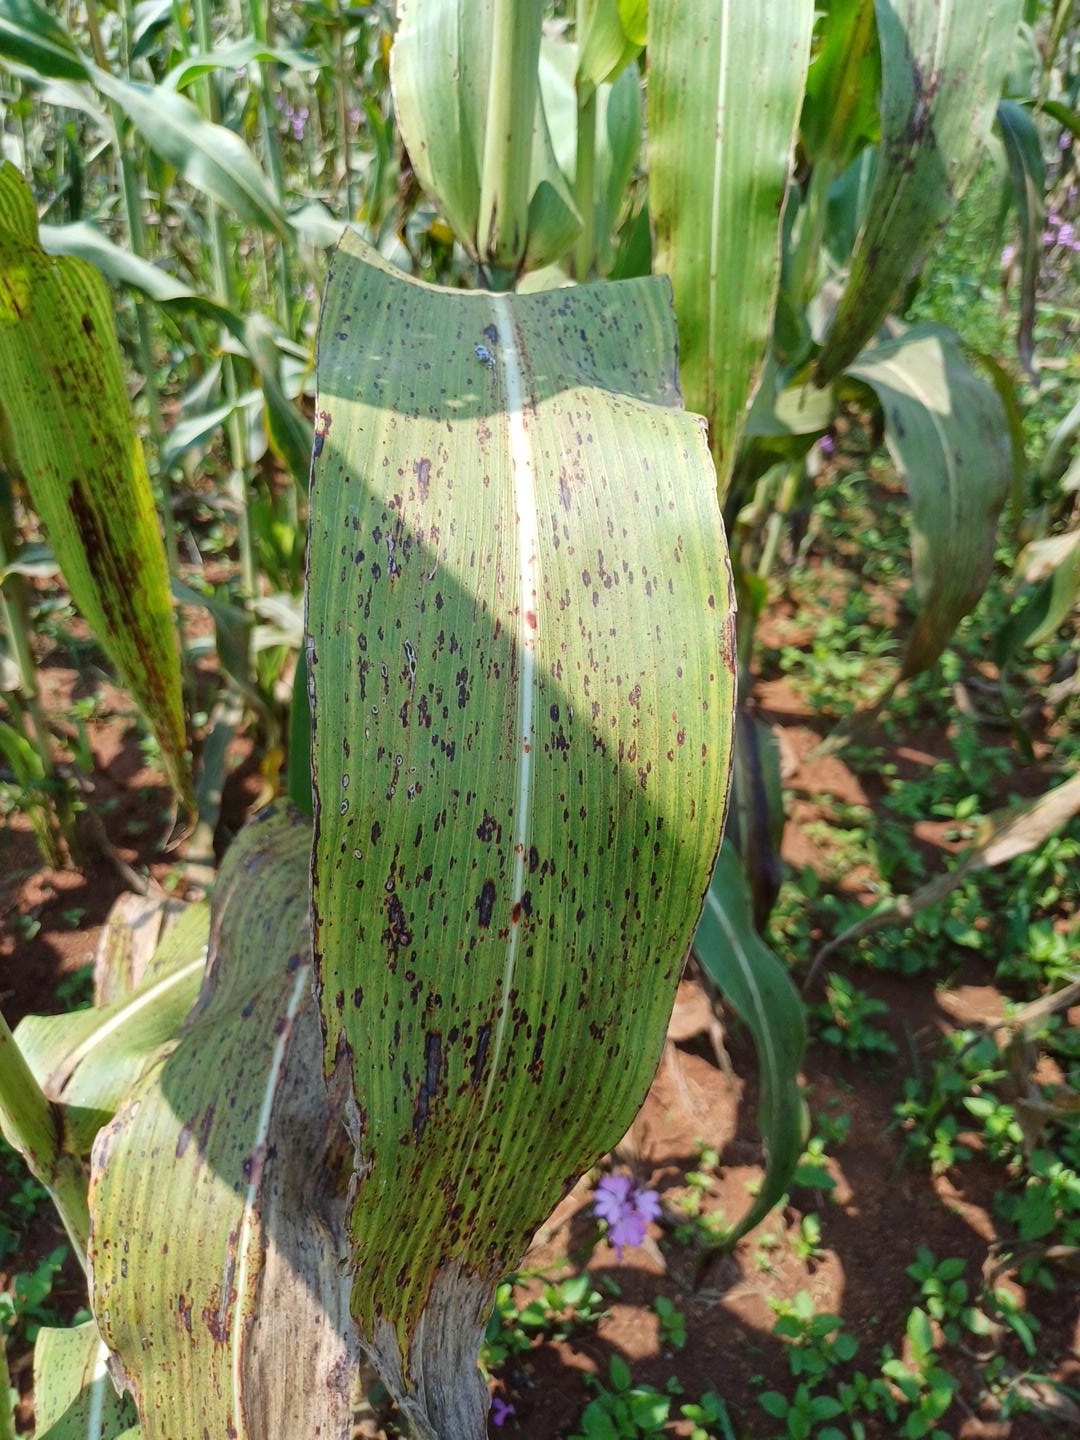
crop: sorghum
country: Kenya
